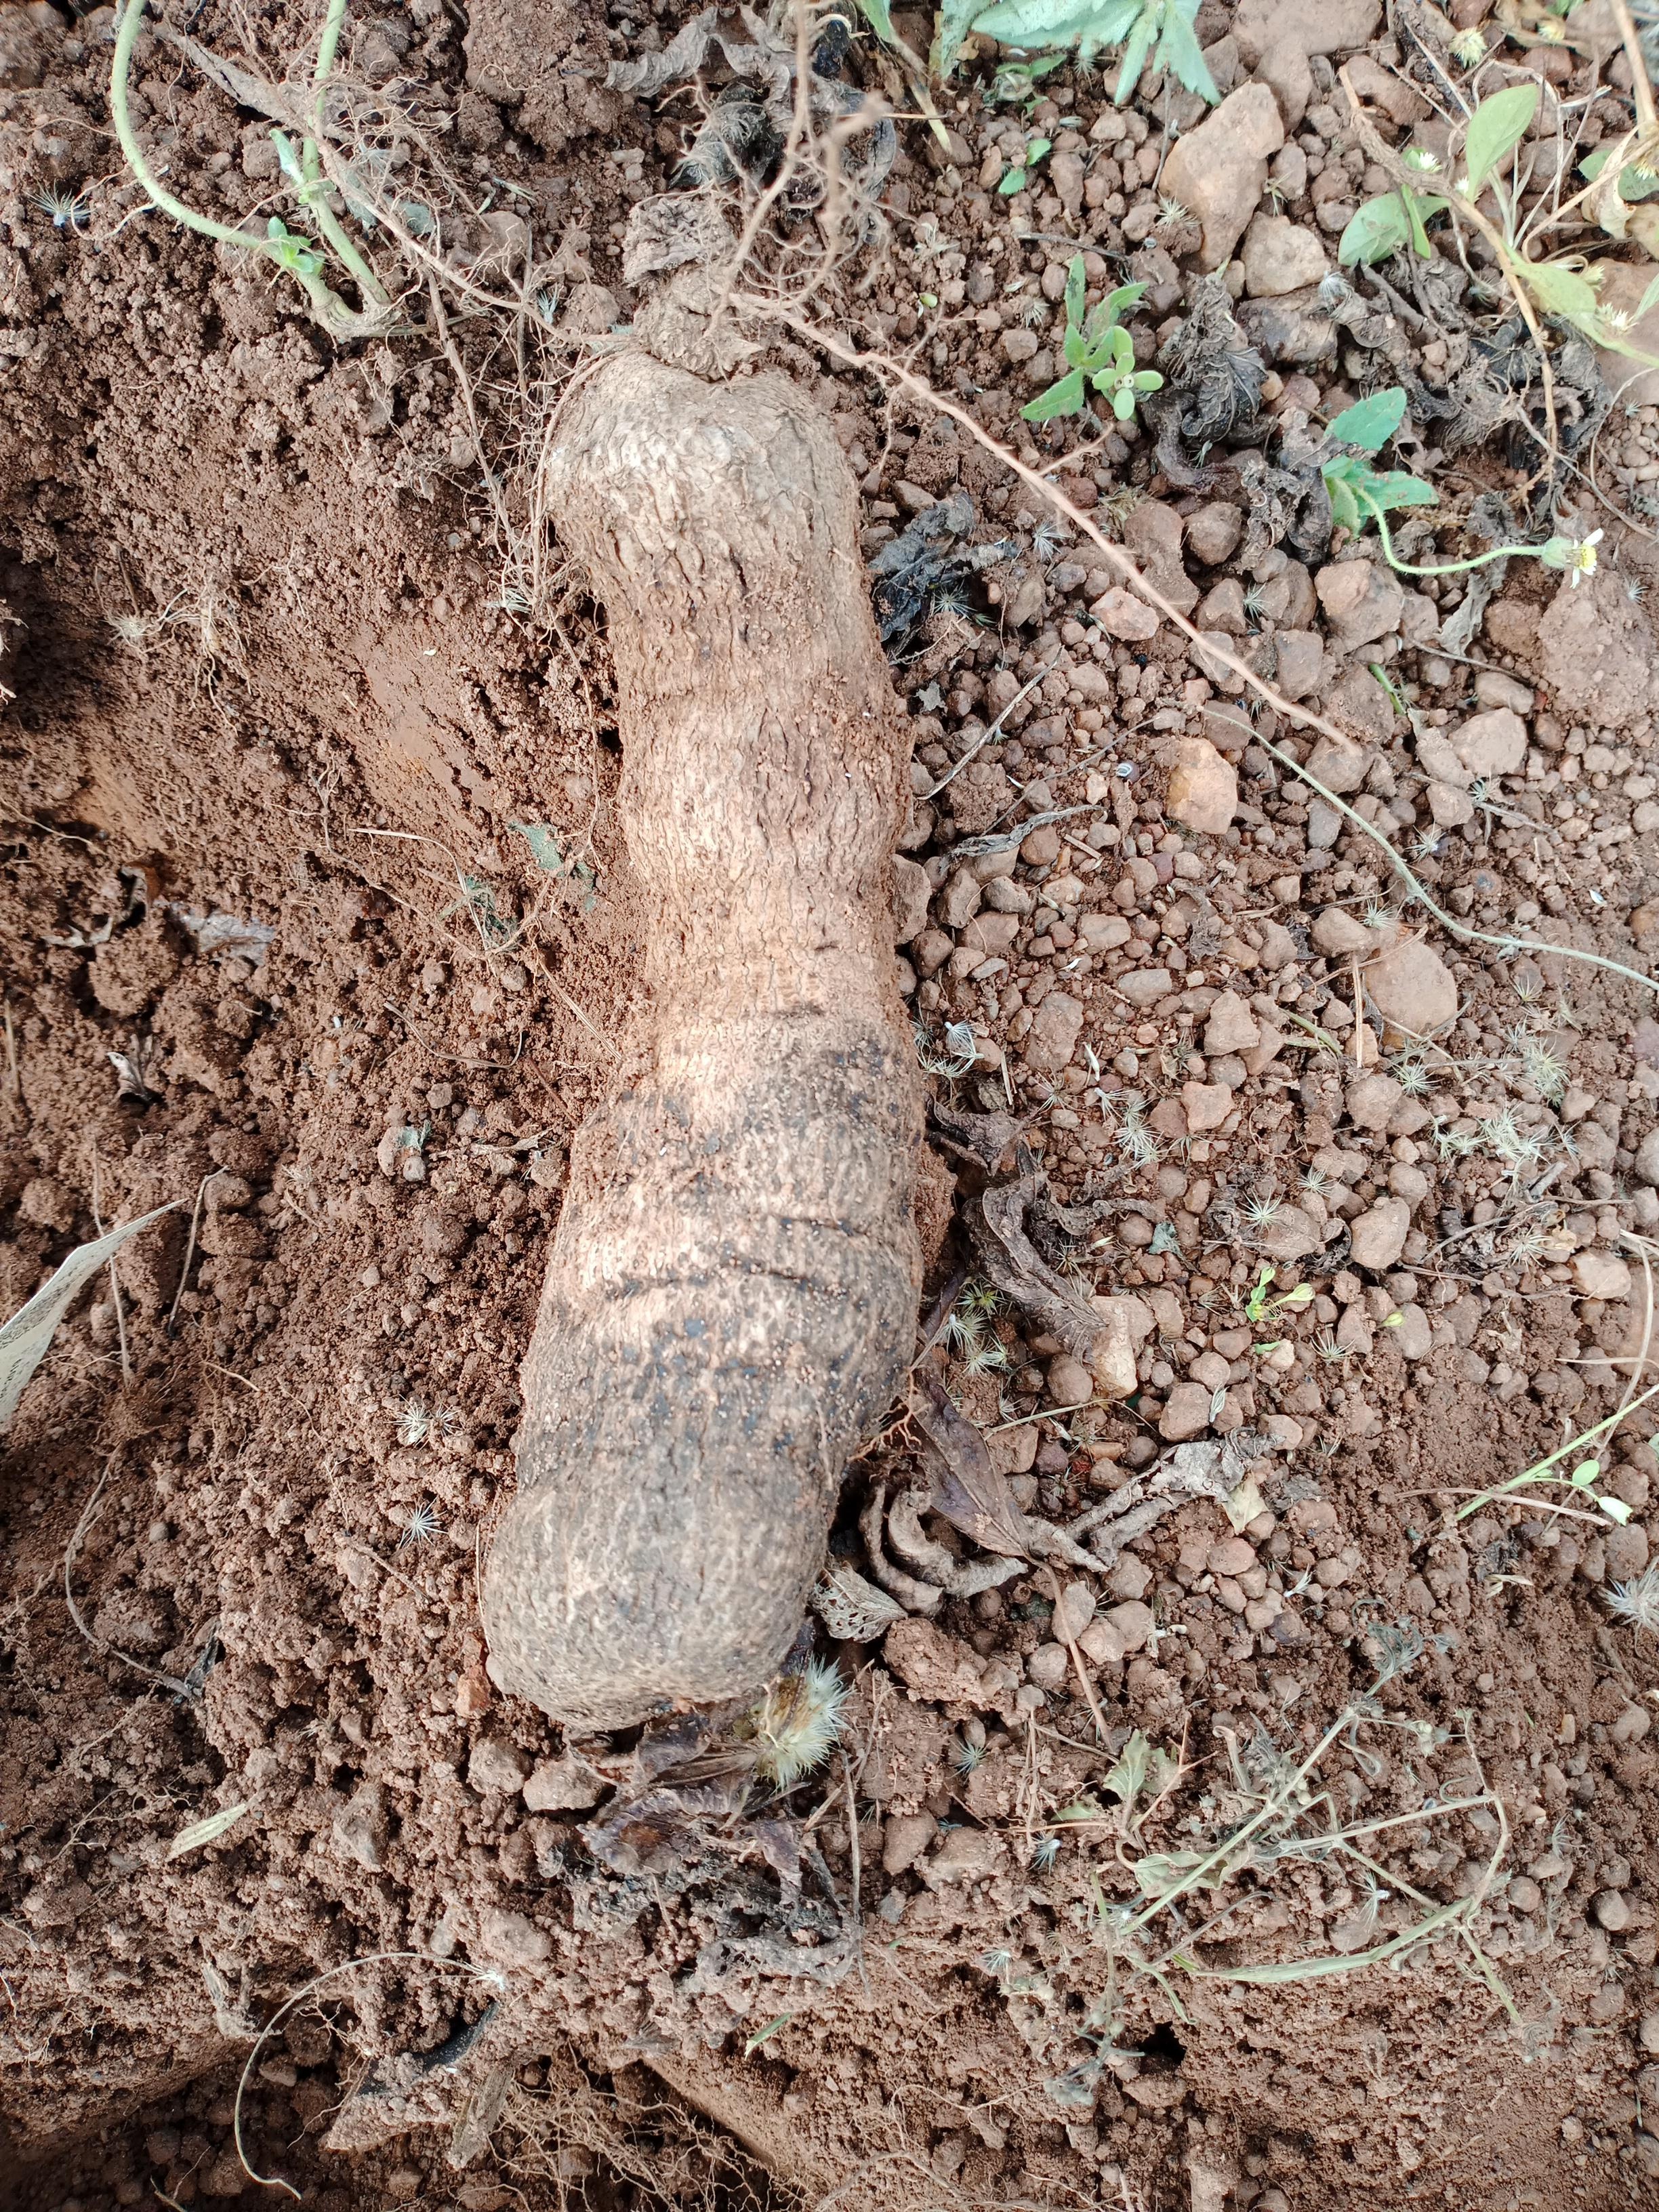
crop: yam
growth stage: harvest
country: Nigeria
